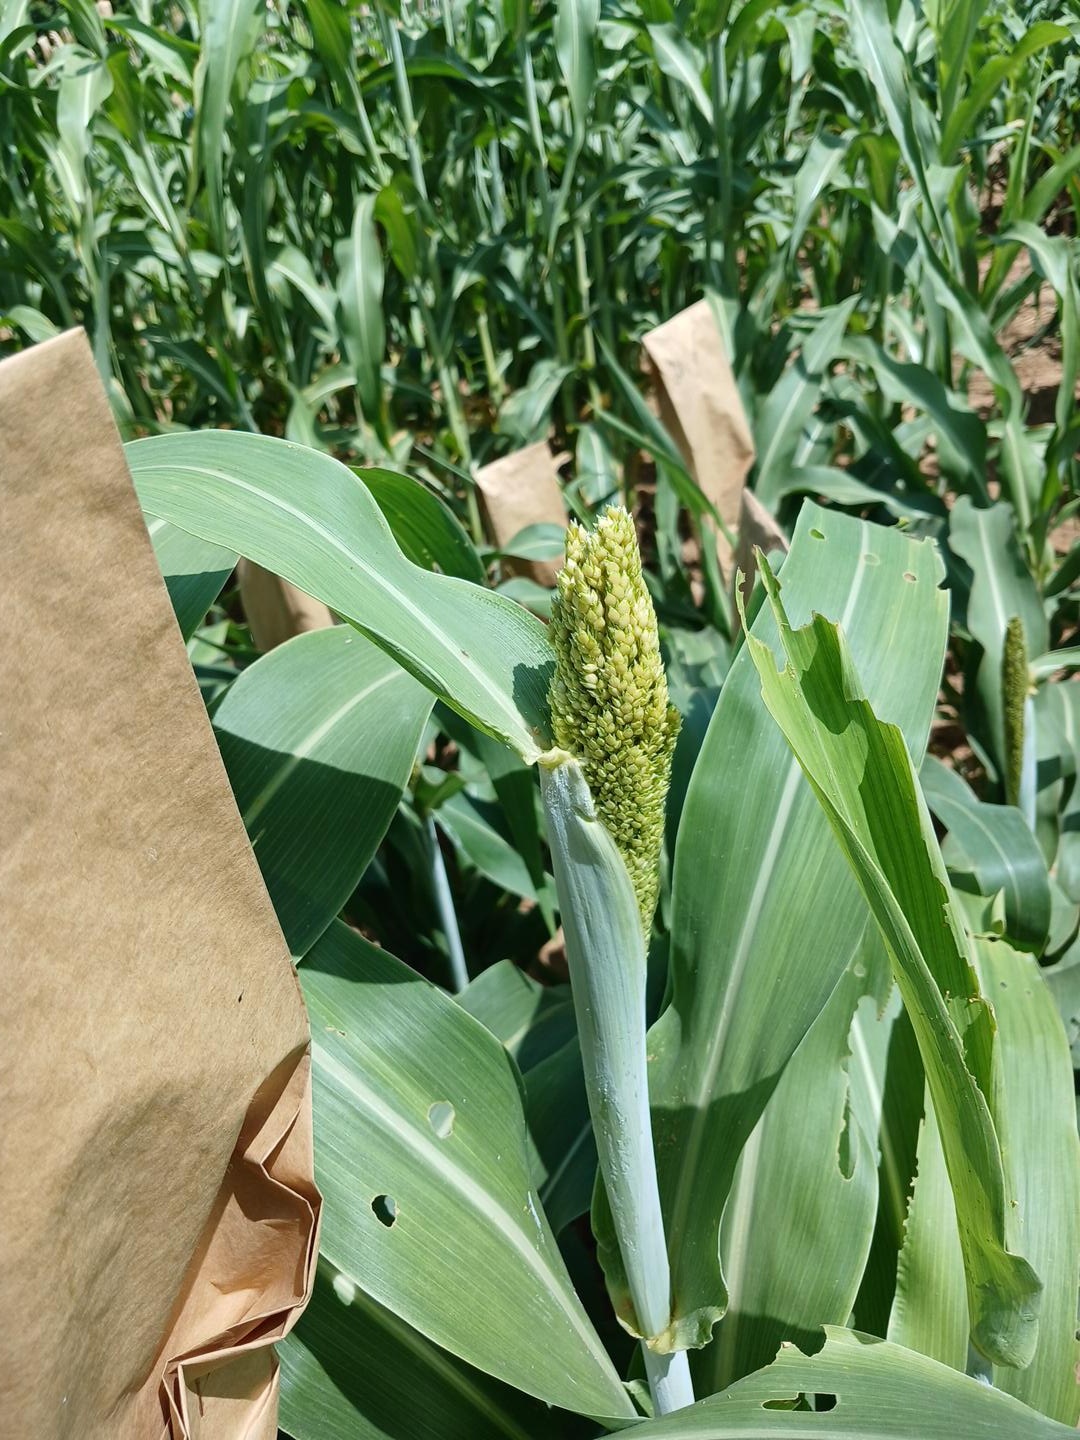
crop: sorghum
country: Senegal
